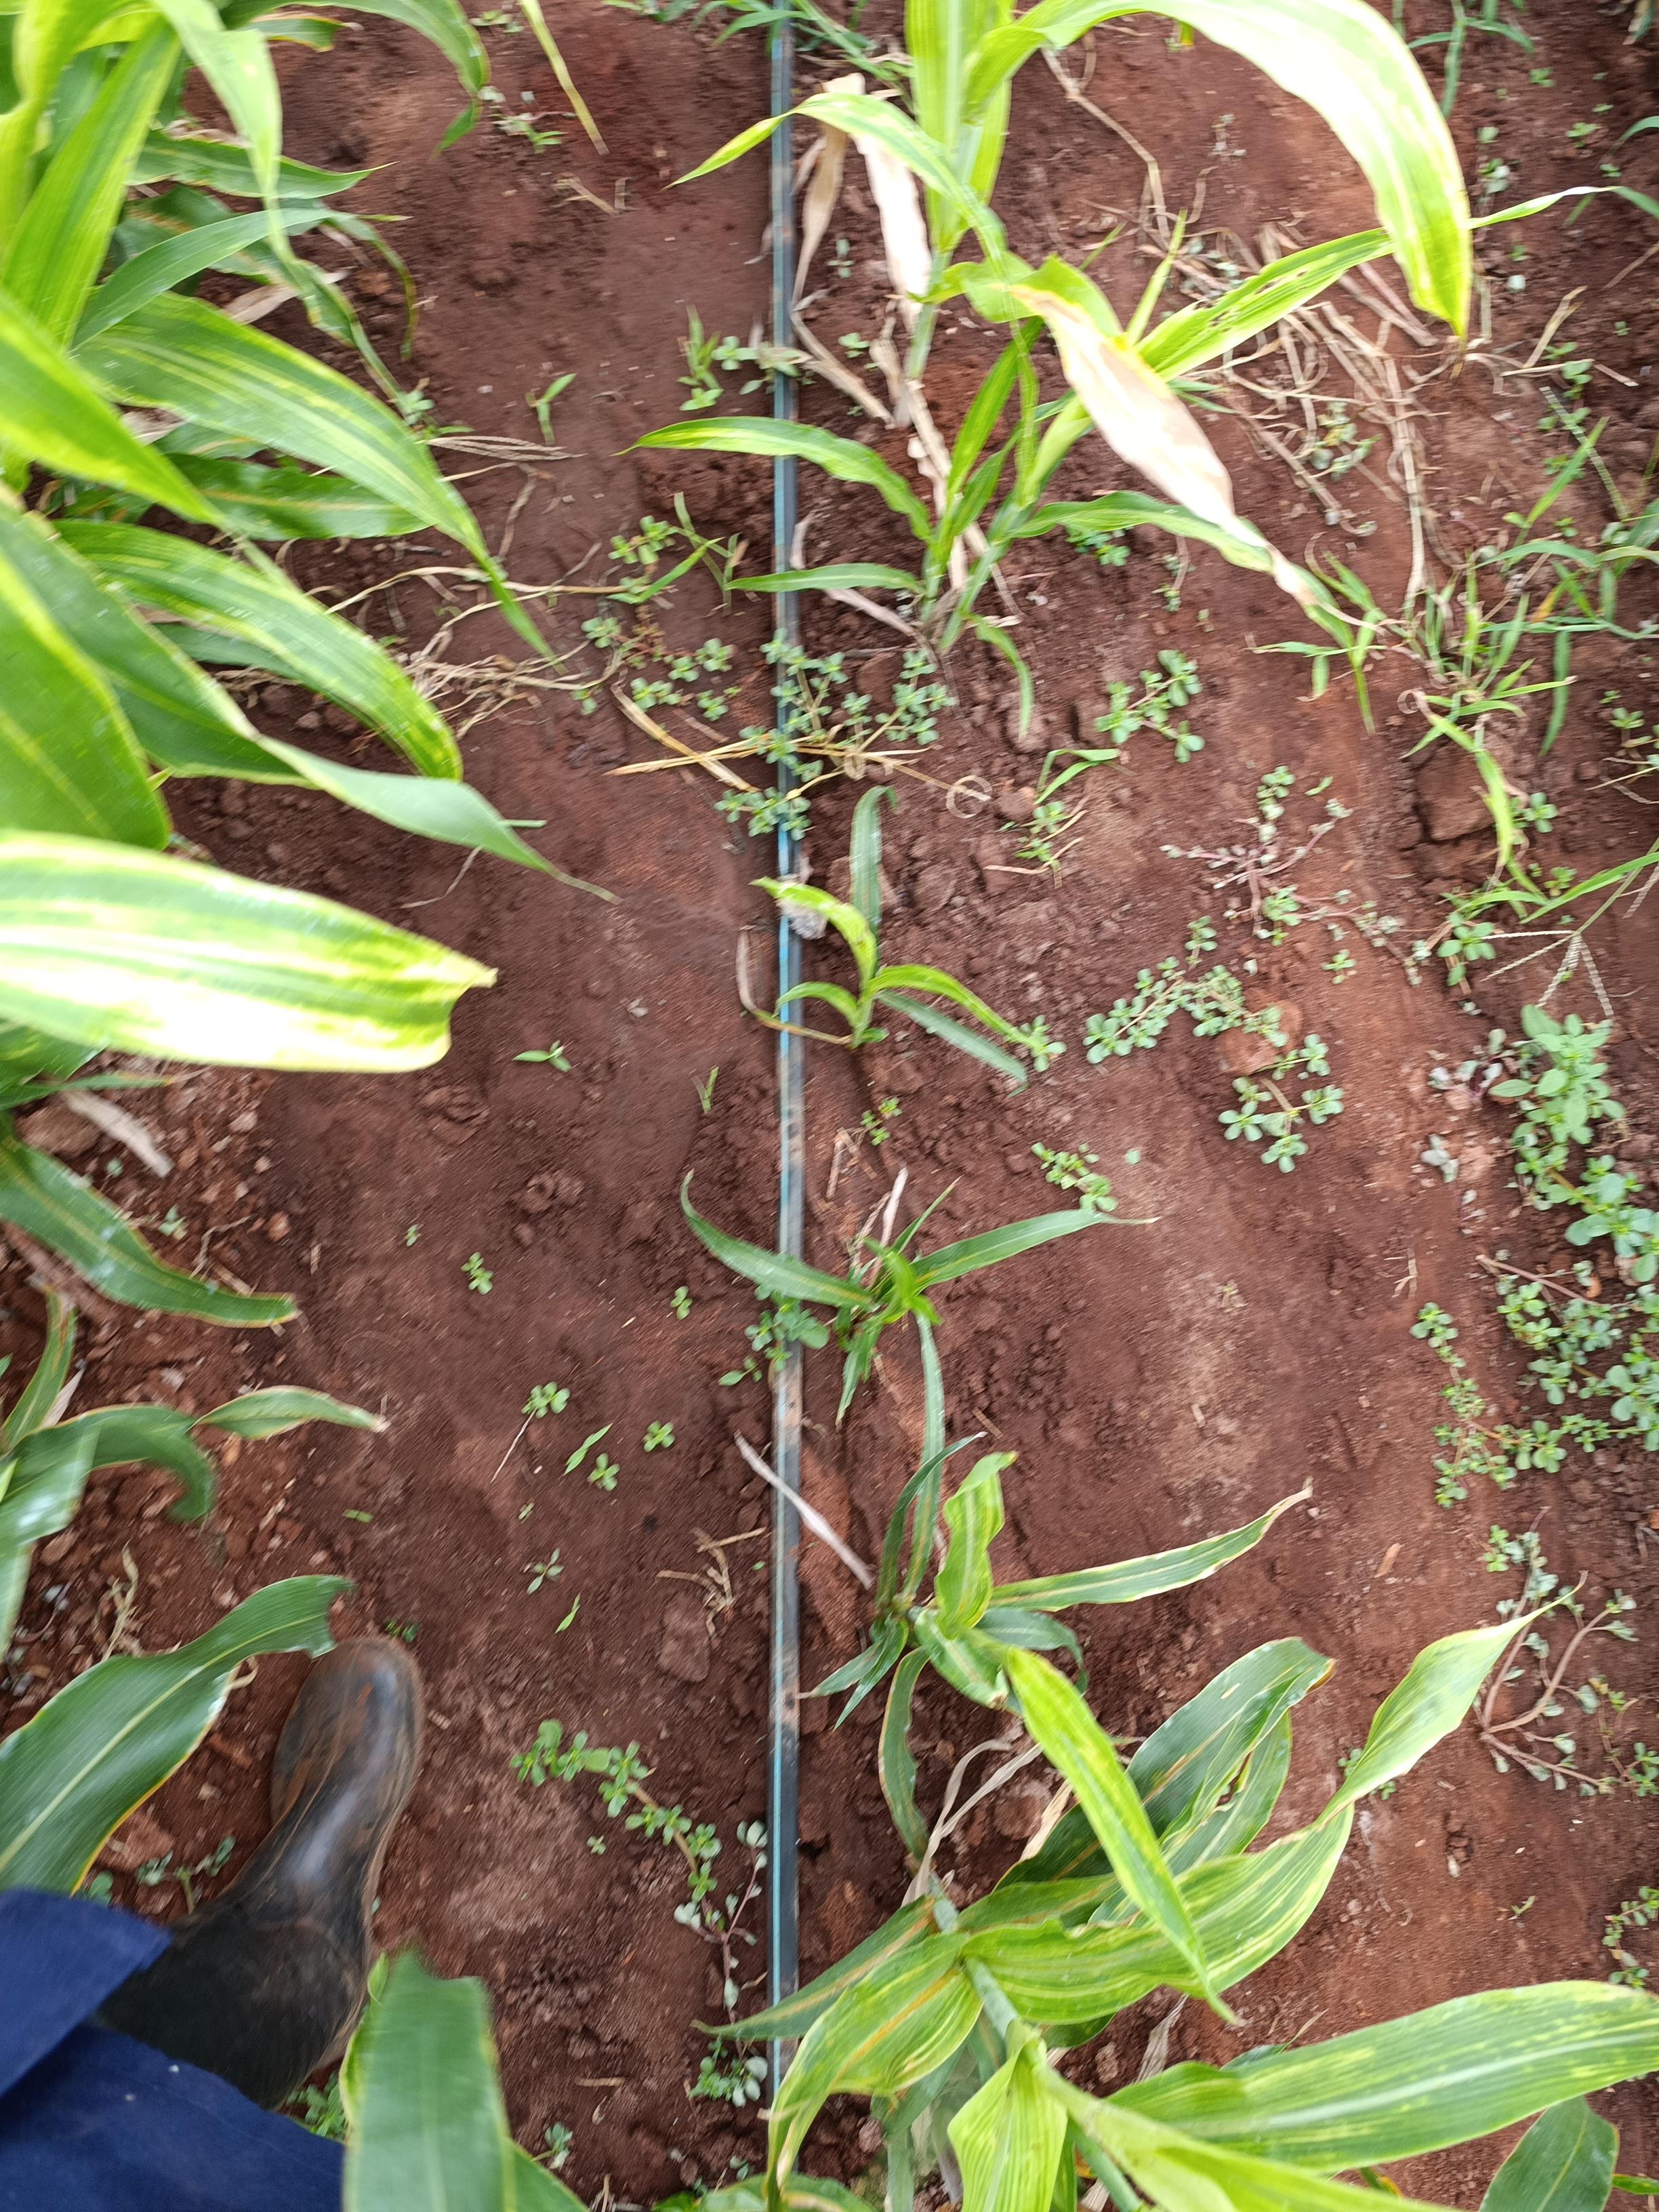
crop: sorghum
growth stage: heading tuber
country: Kenya
